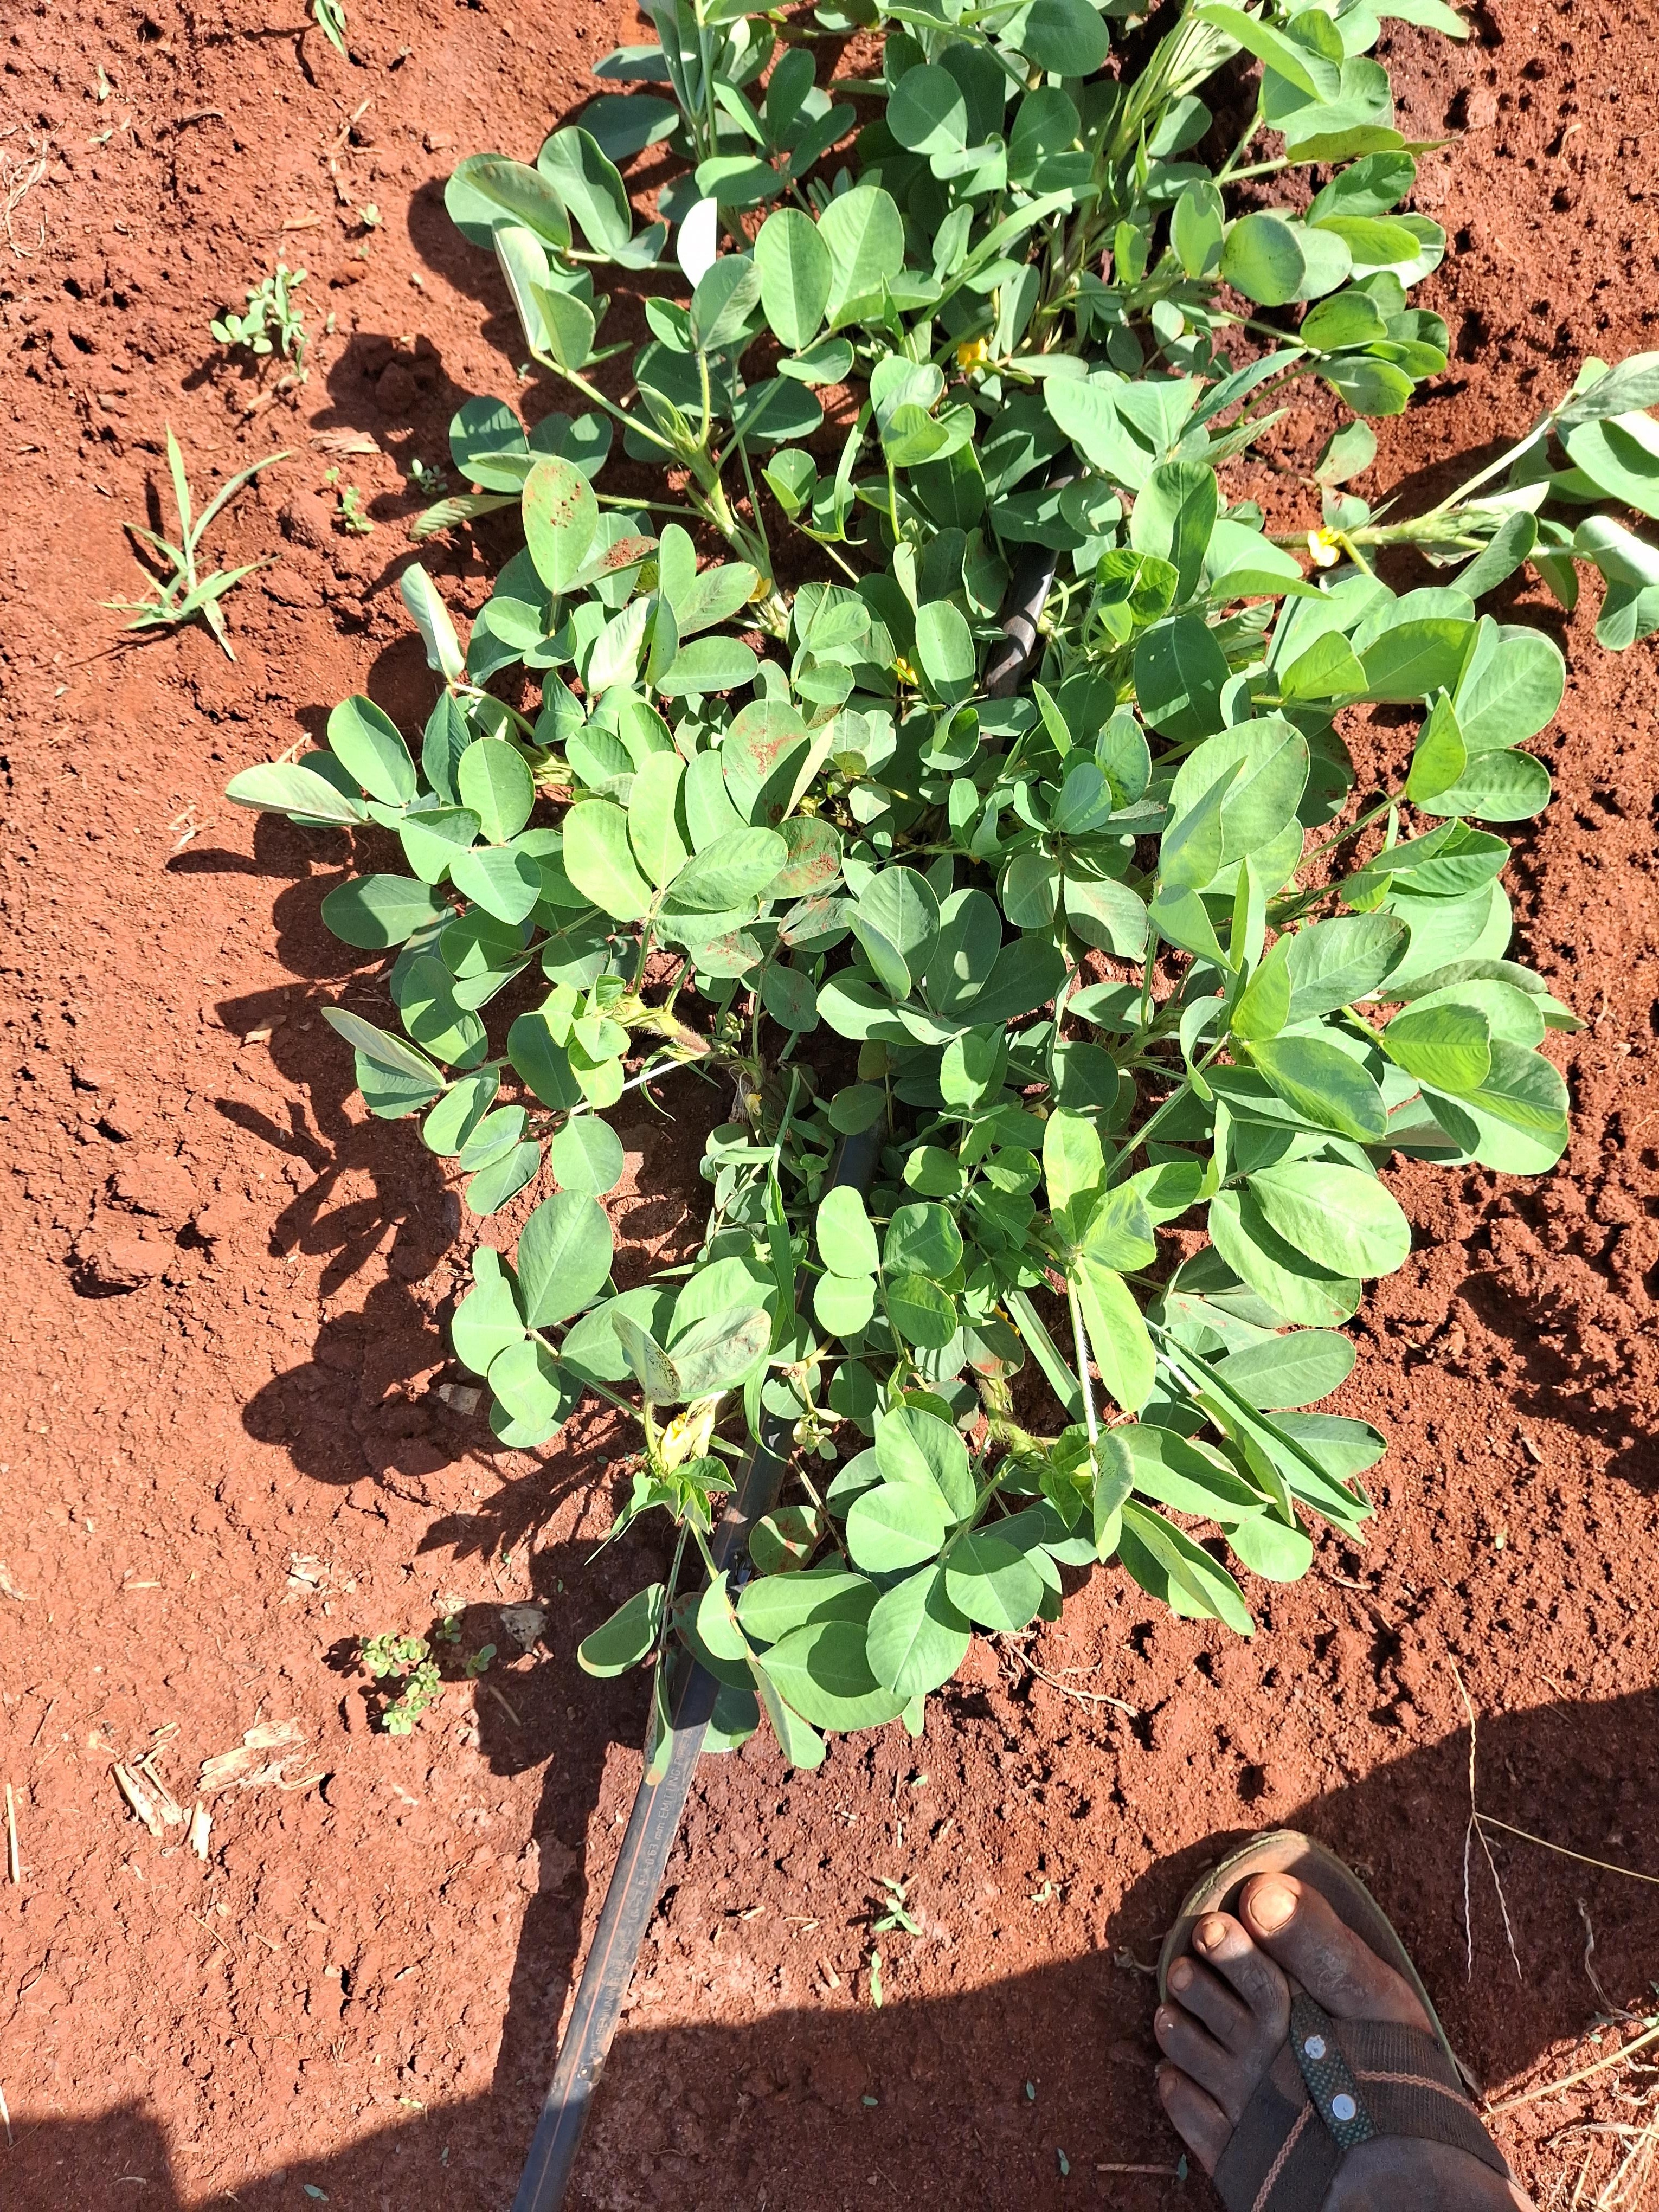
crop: groundnut
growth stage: flowering
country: Kenya
